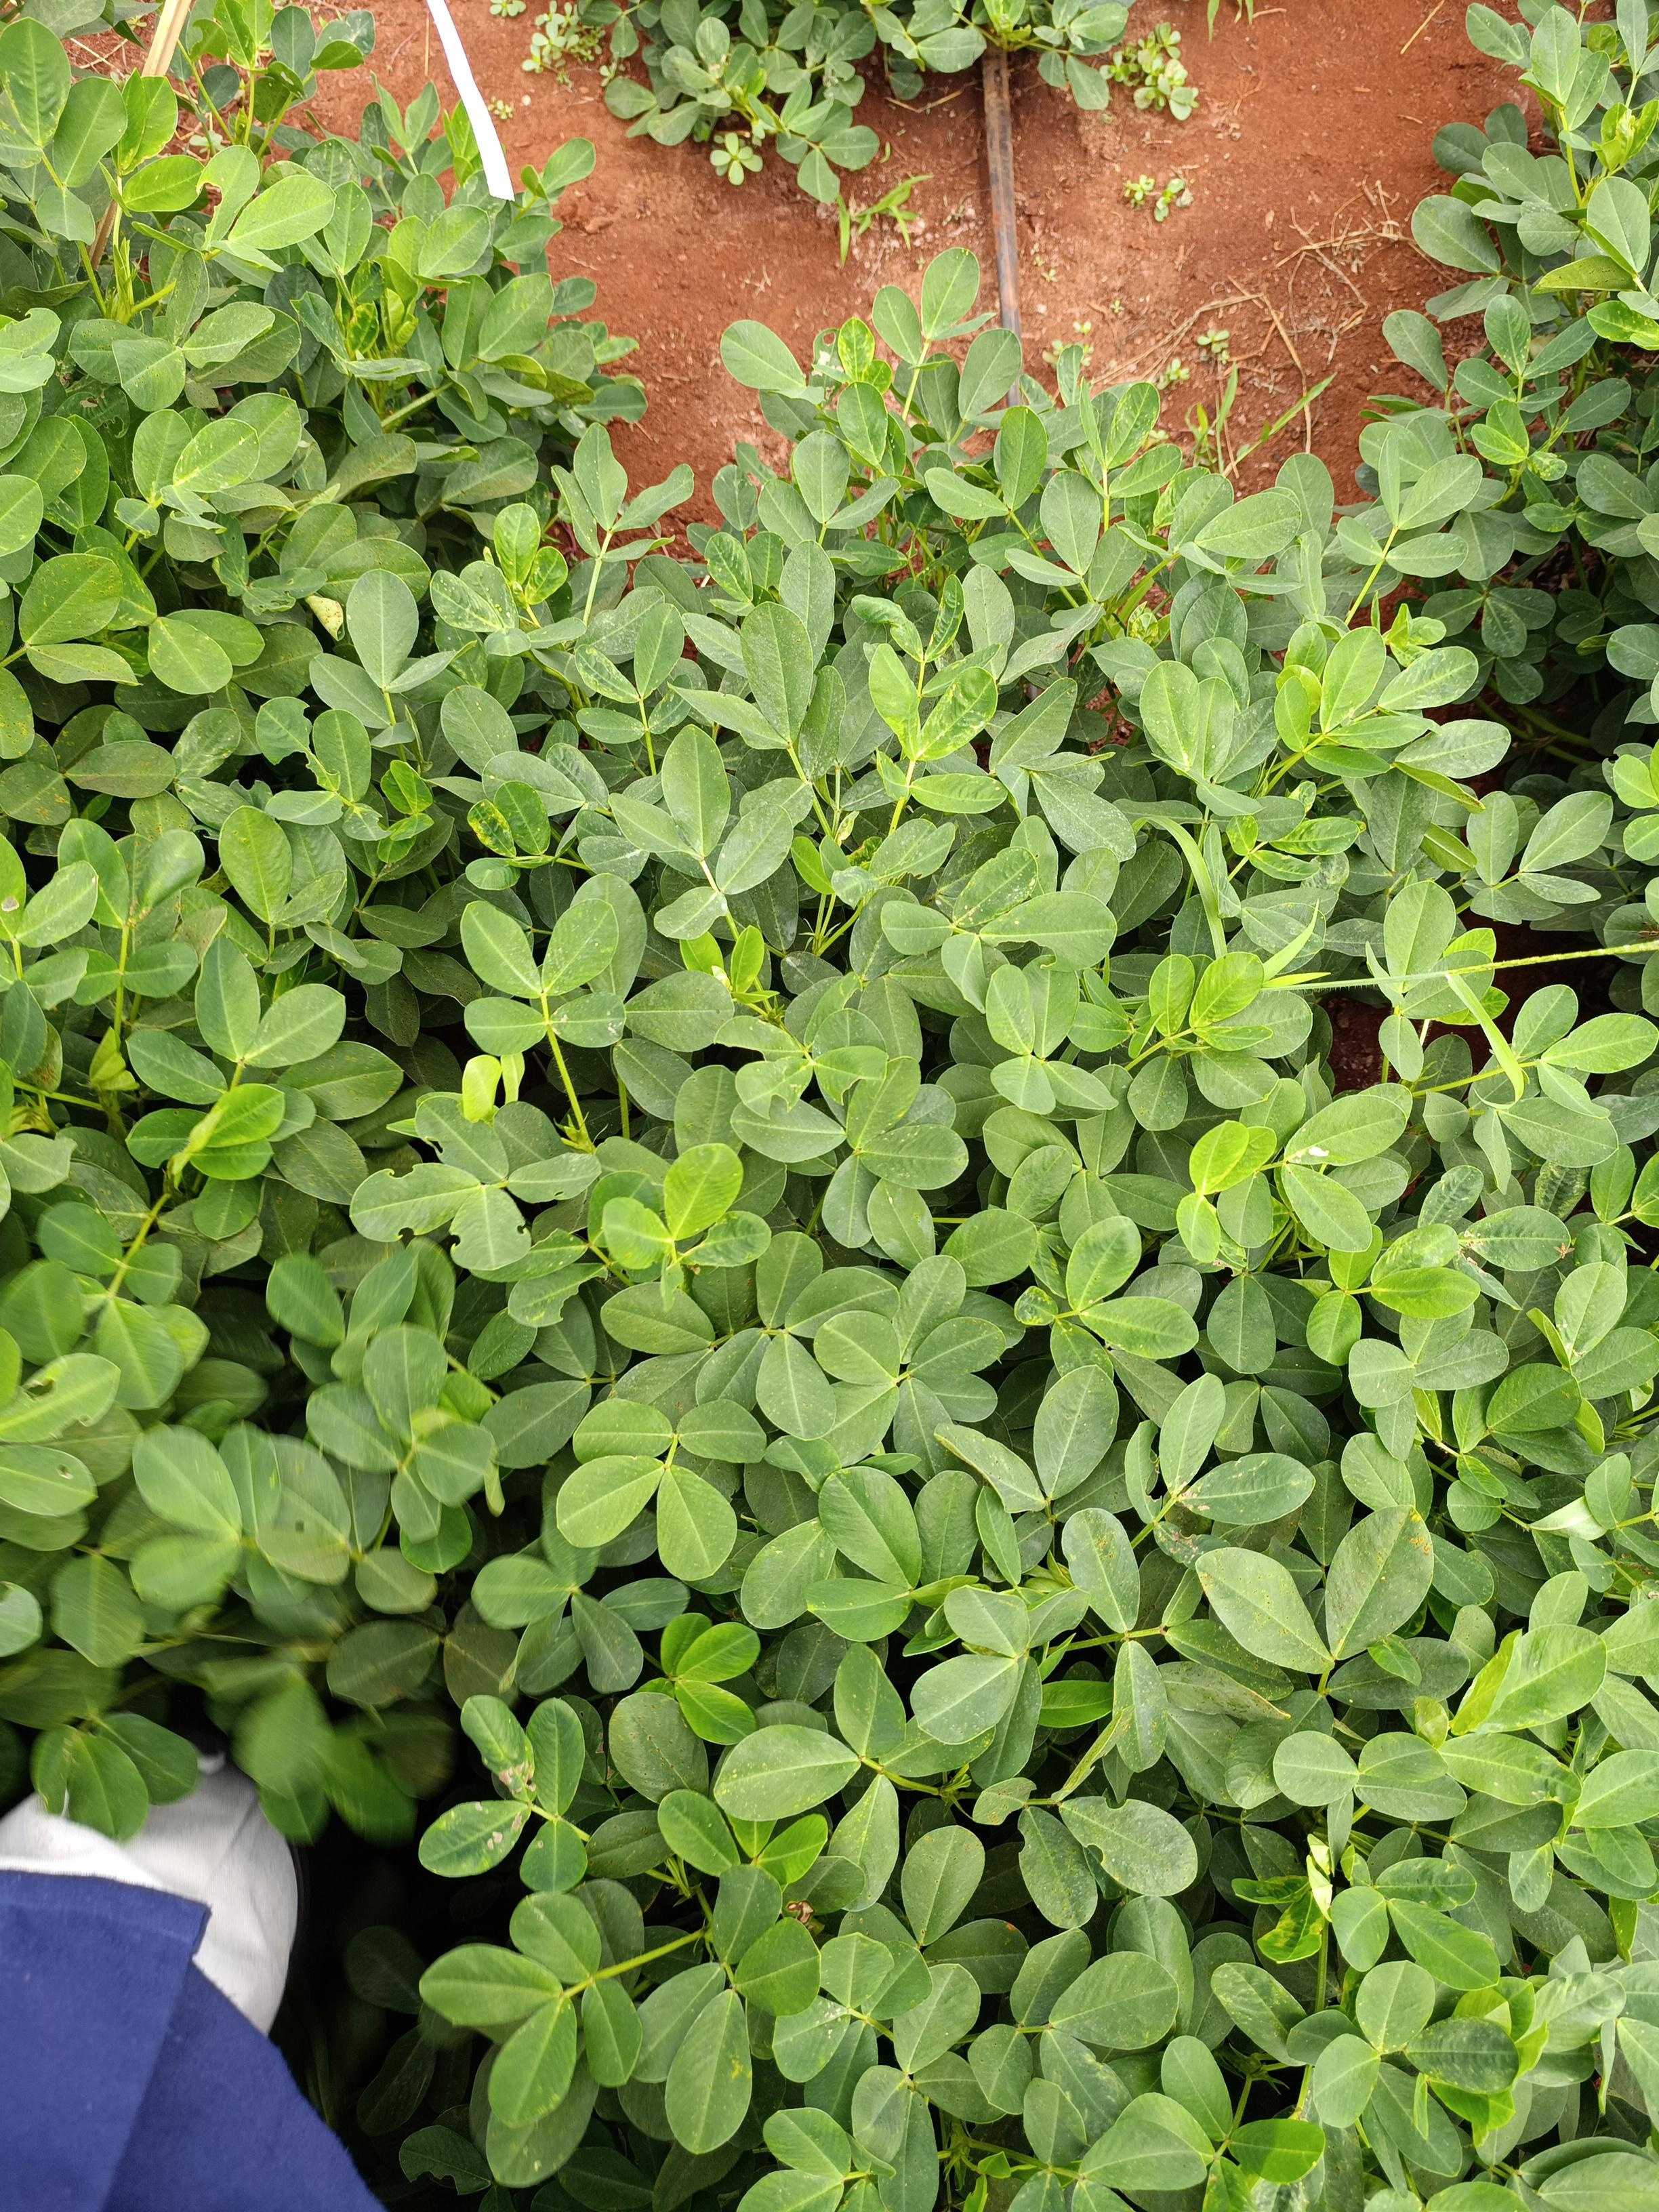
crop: groundnut
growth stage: pegging
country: Kenya
